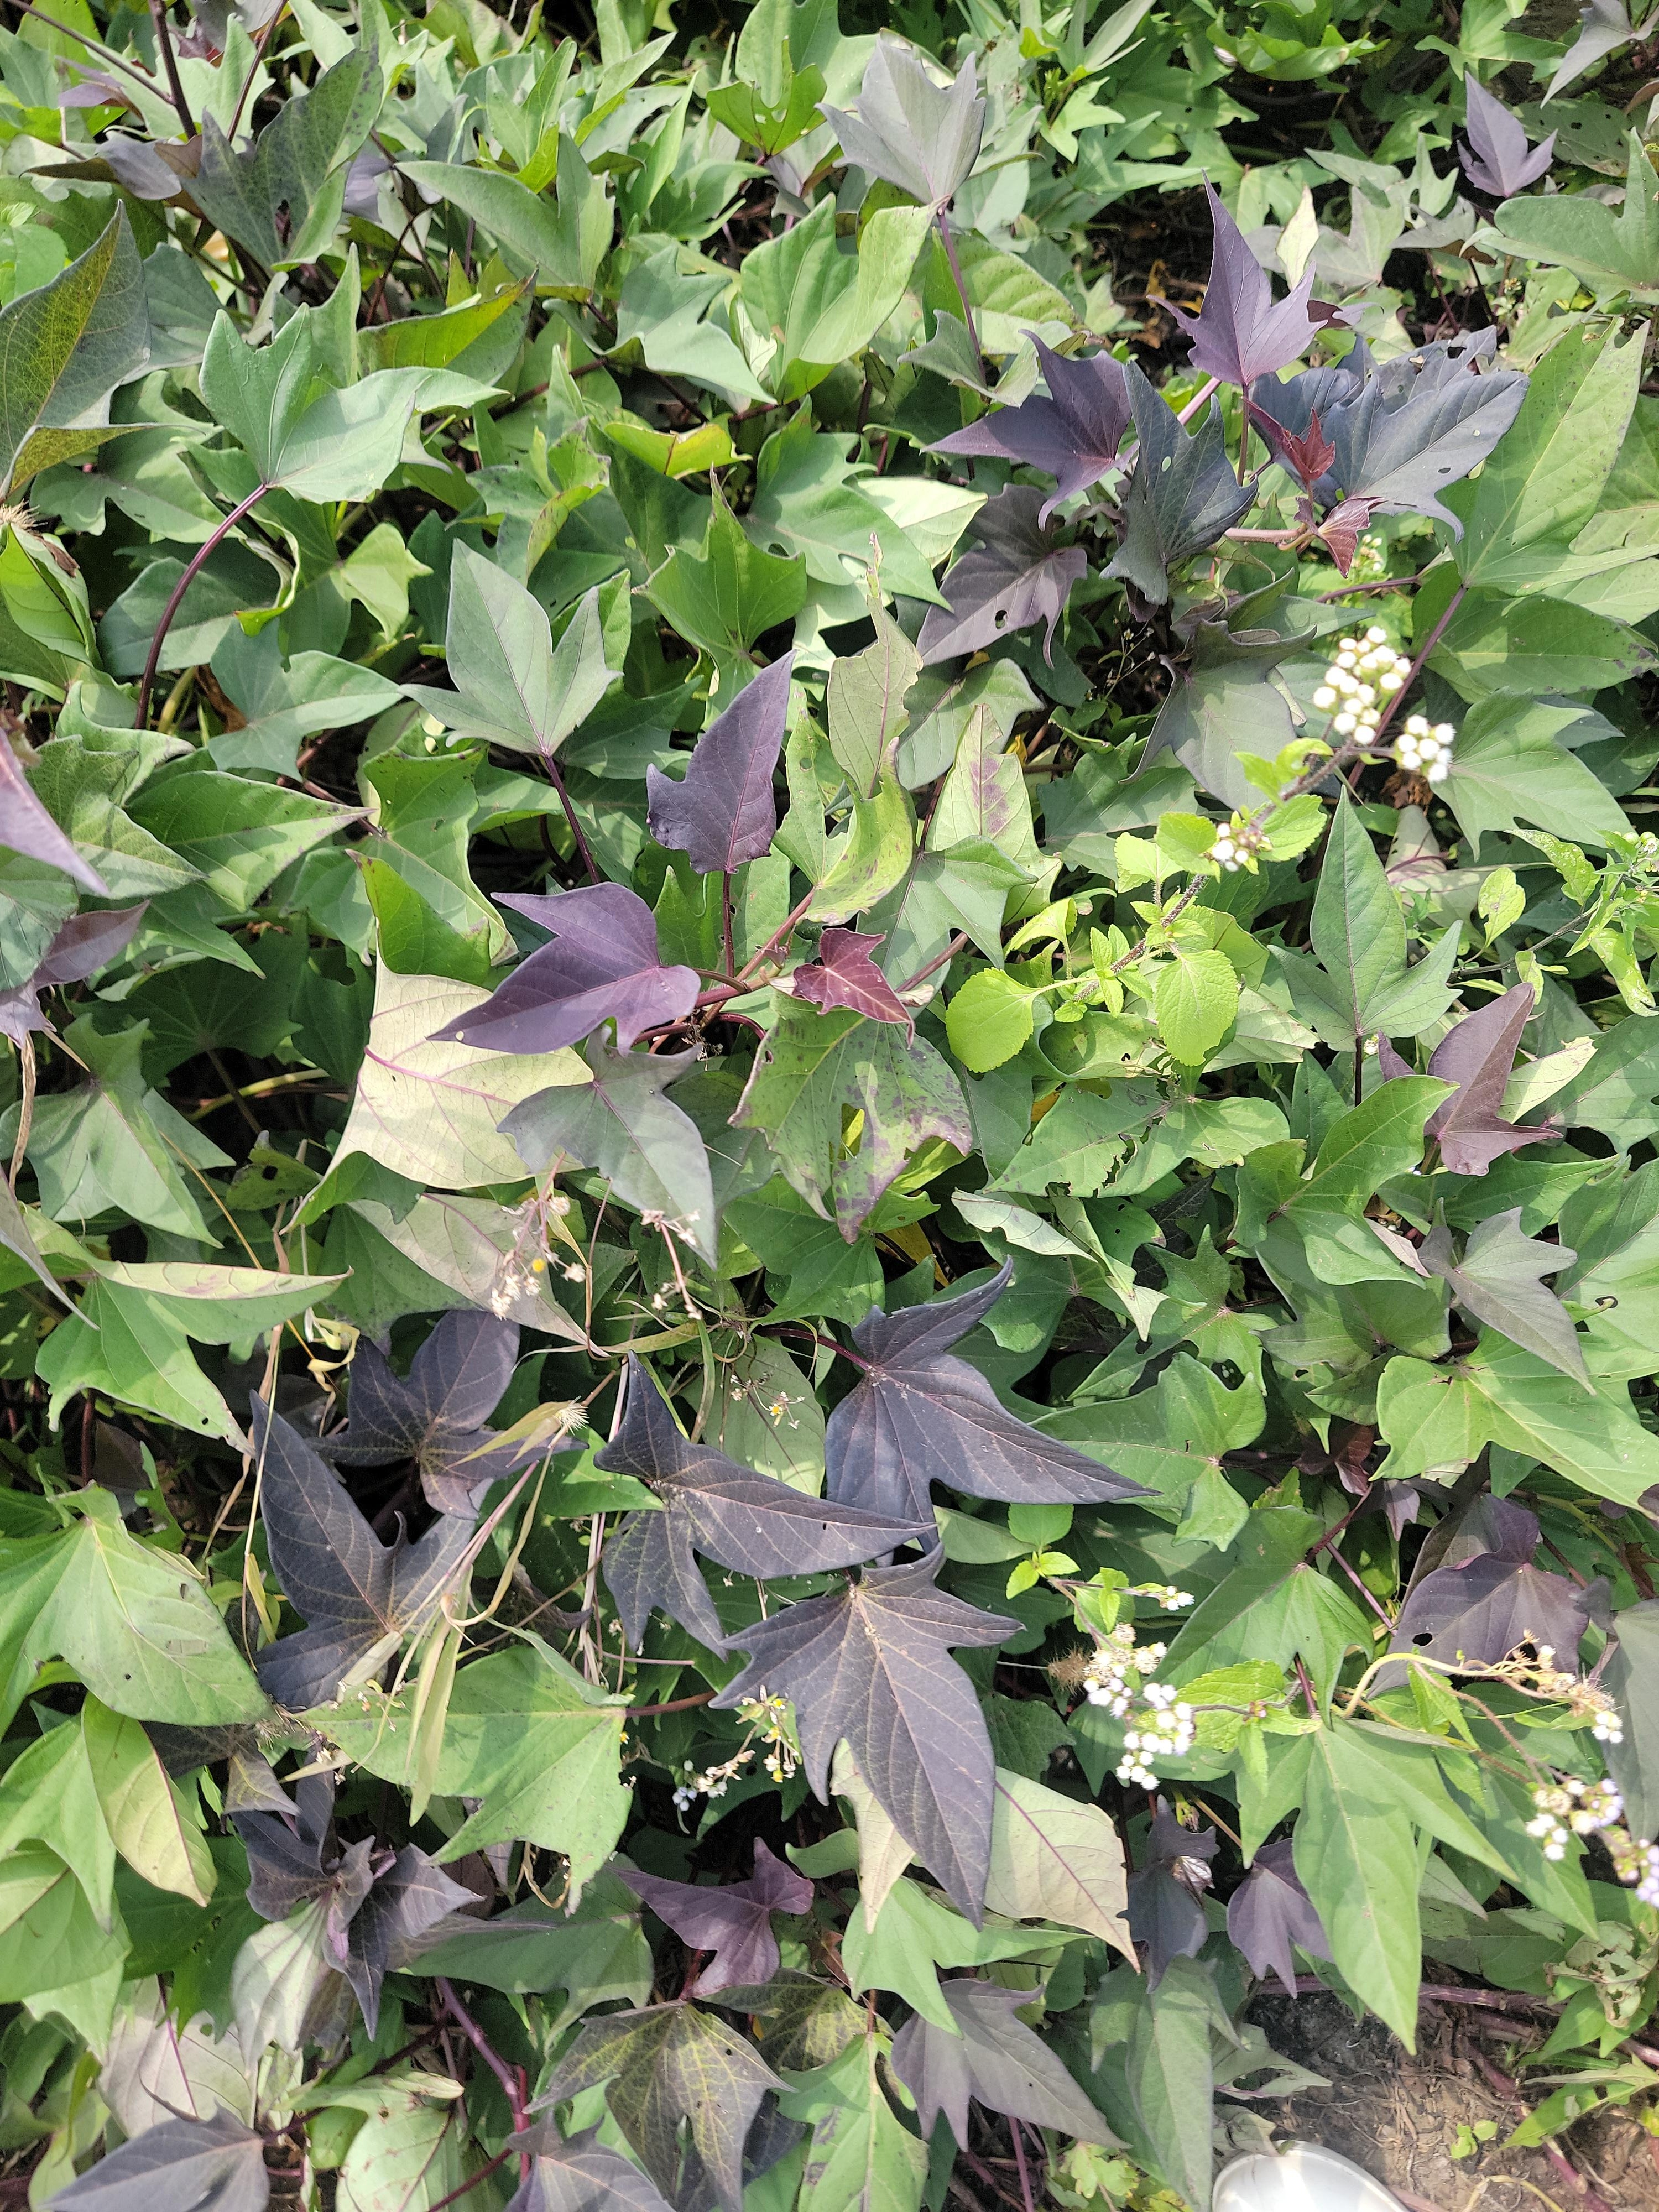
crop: sweet potato
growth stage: flowering
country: Tanzania
